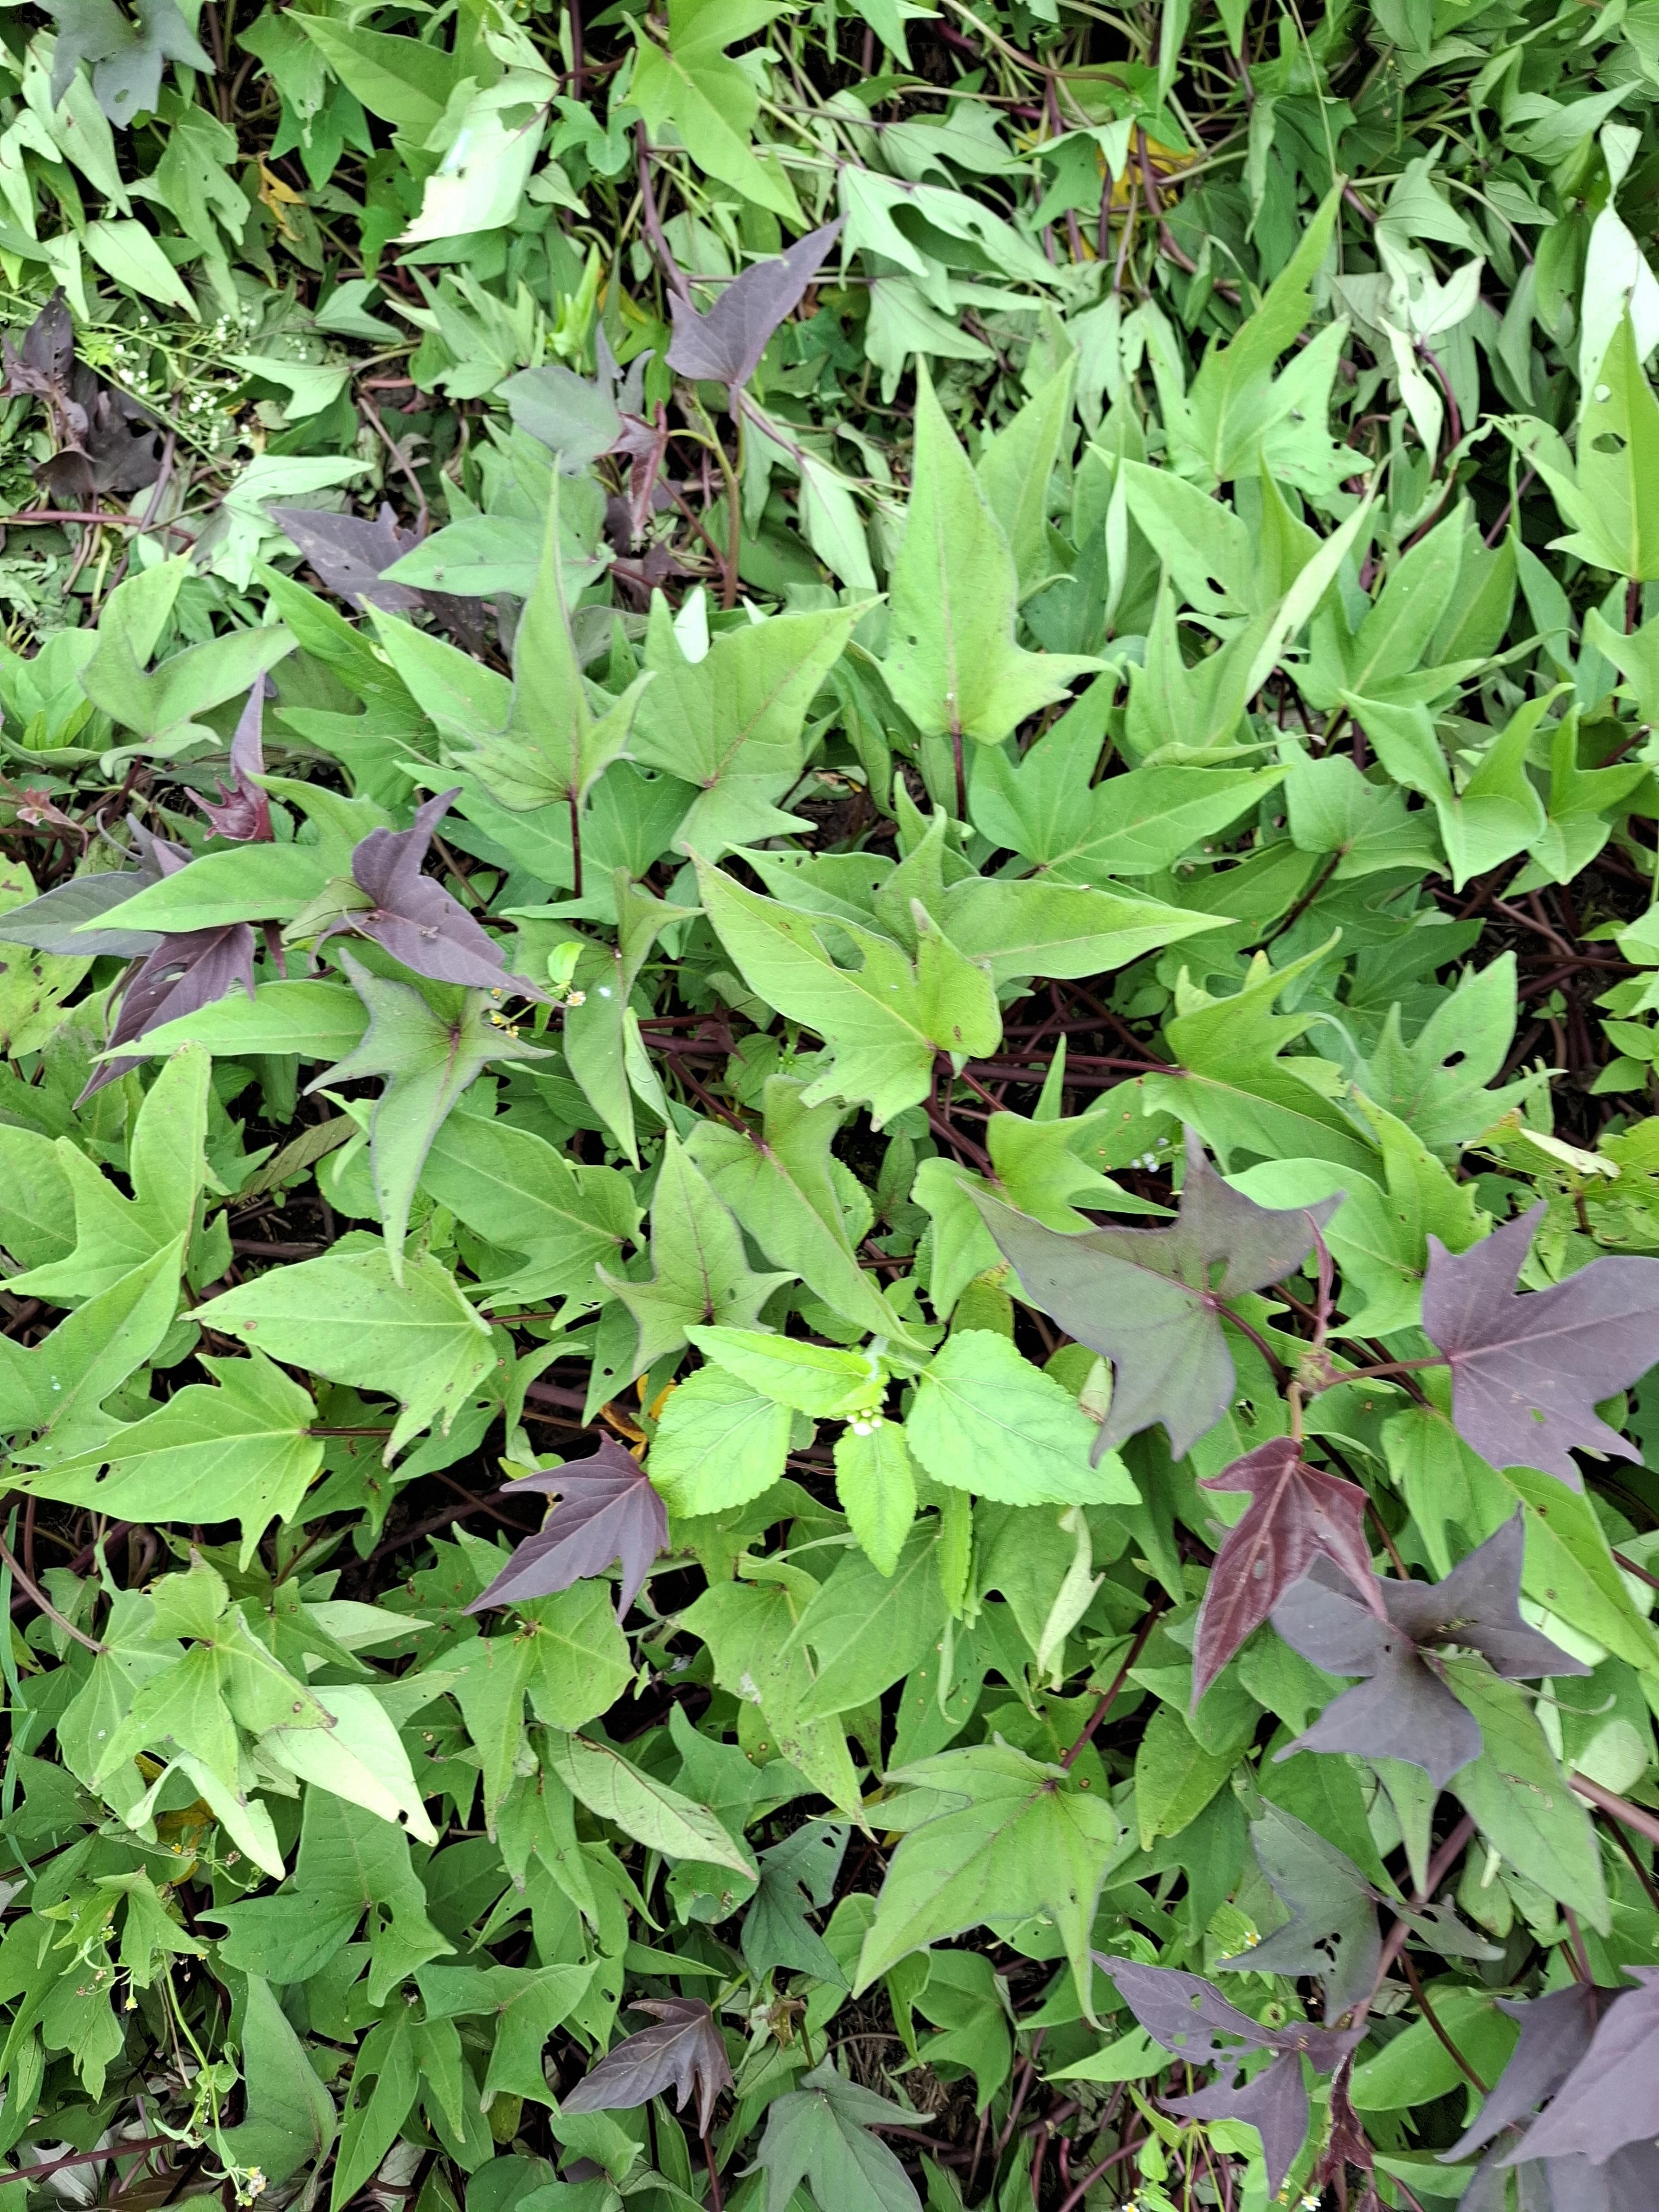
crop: finger millet
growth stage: heading tuber
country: Tanzania
